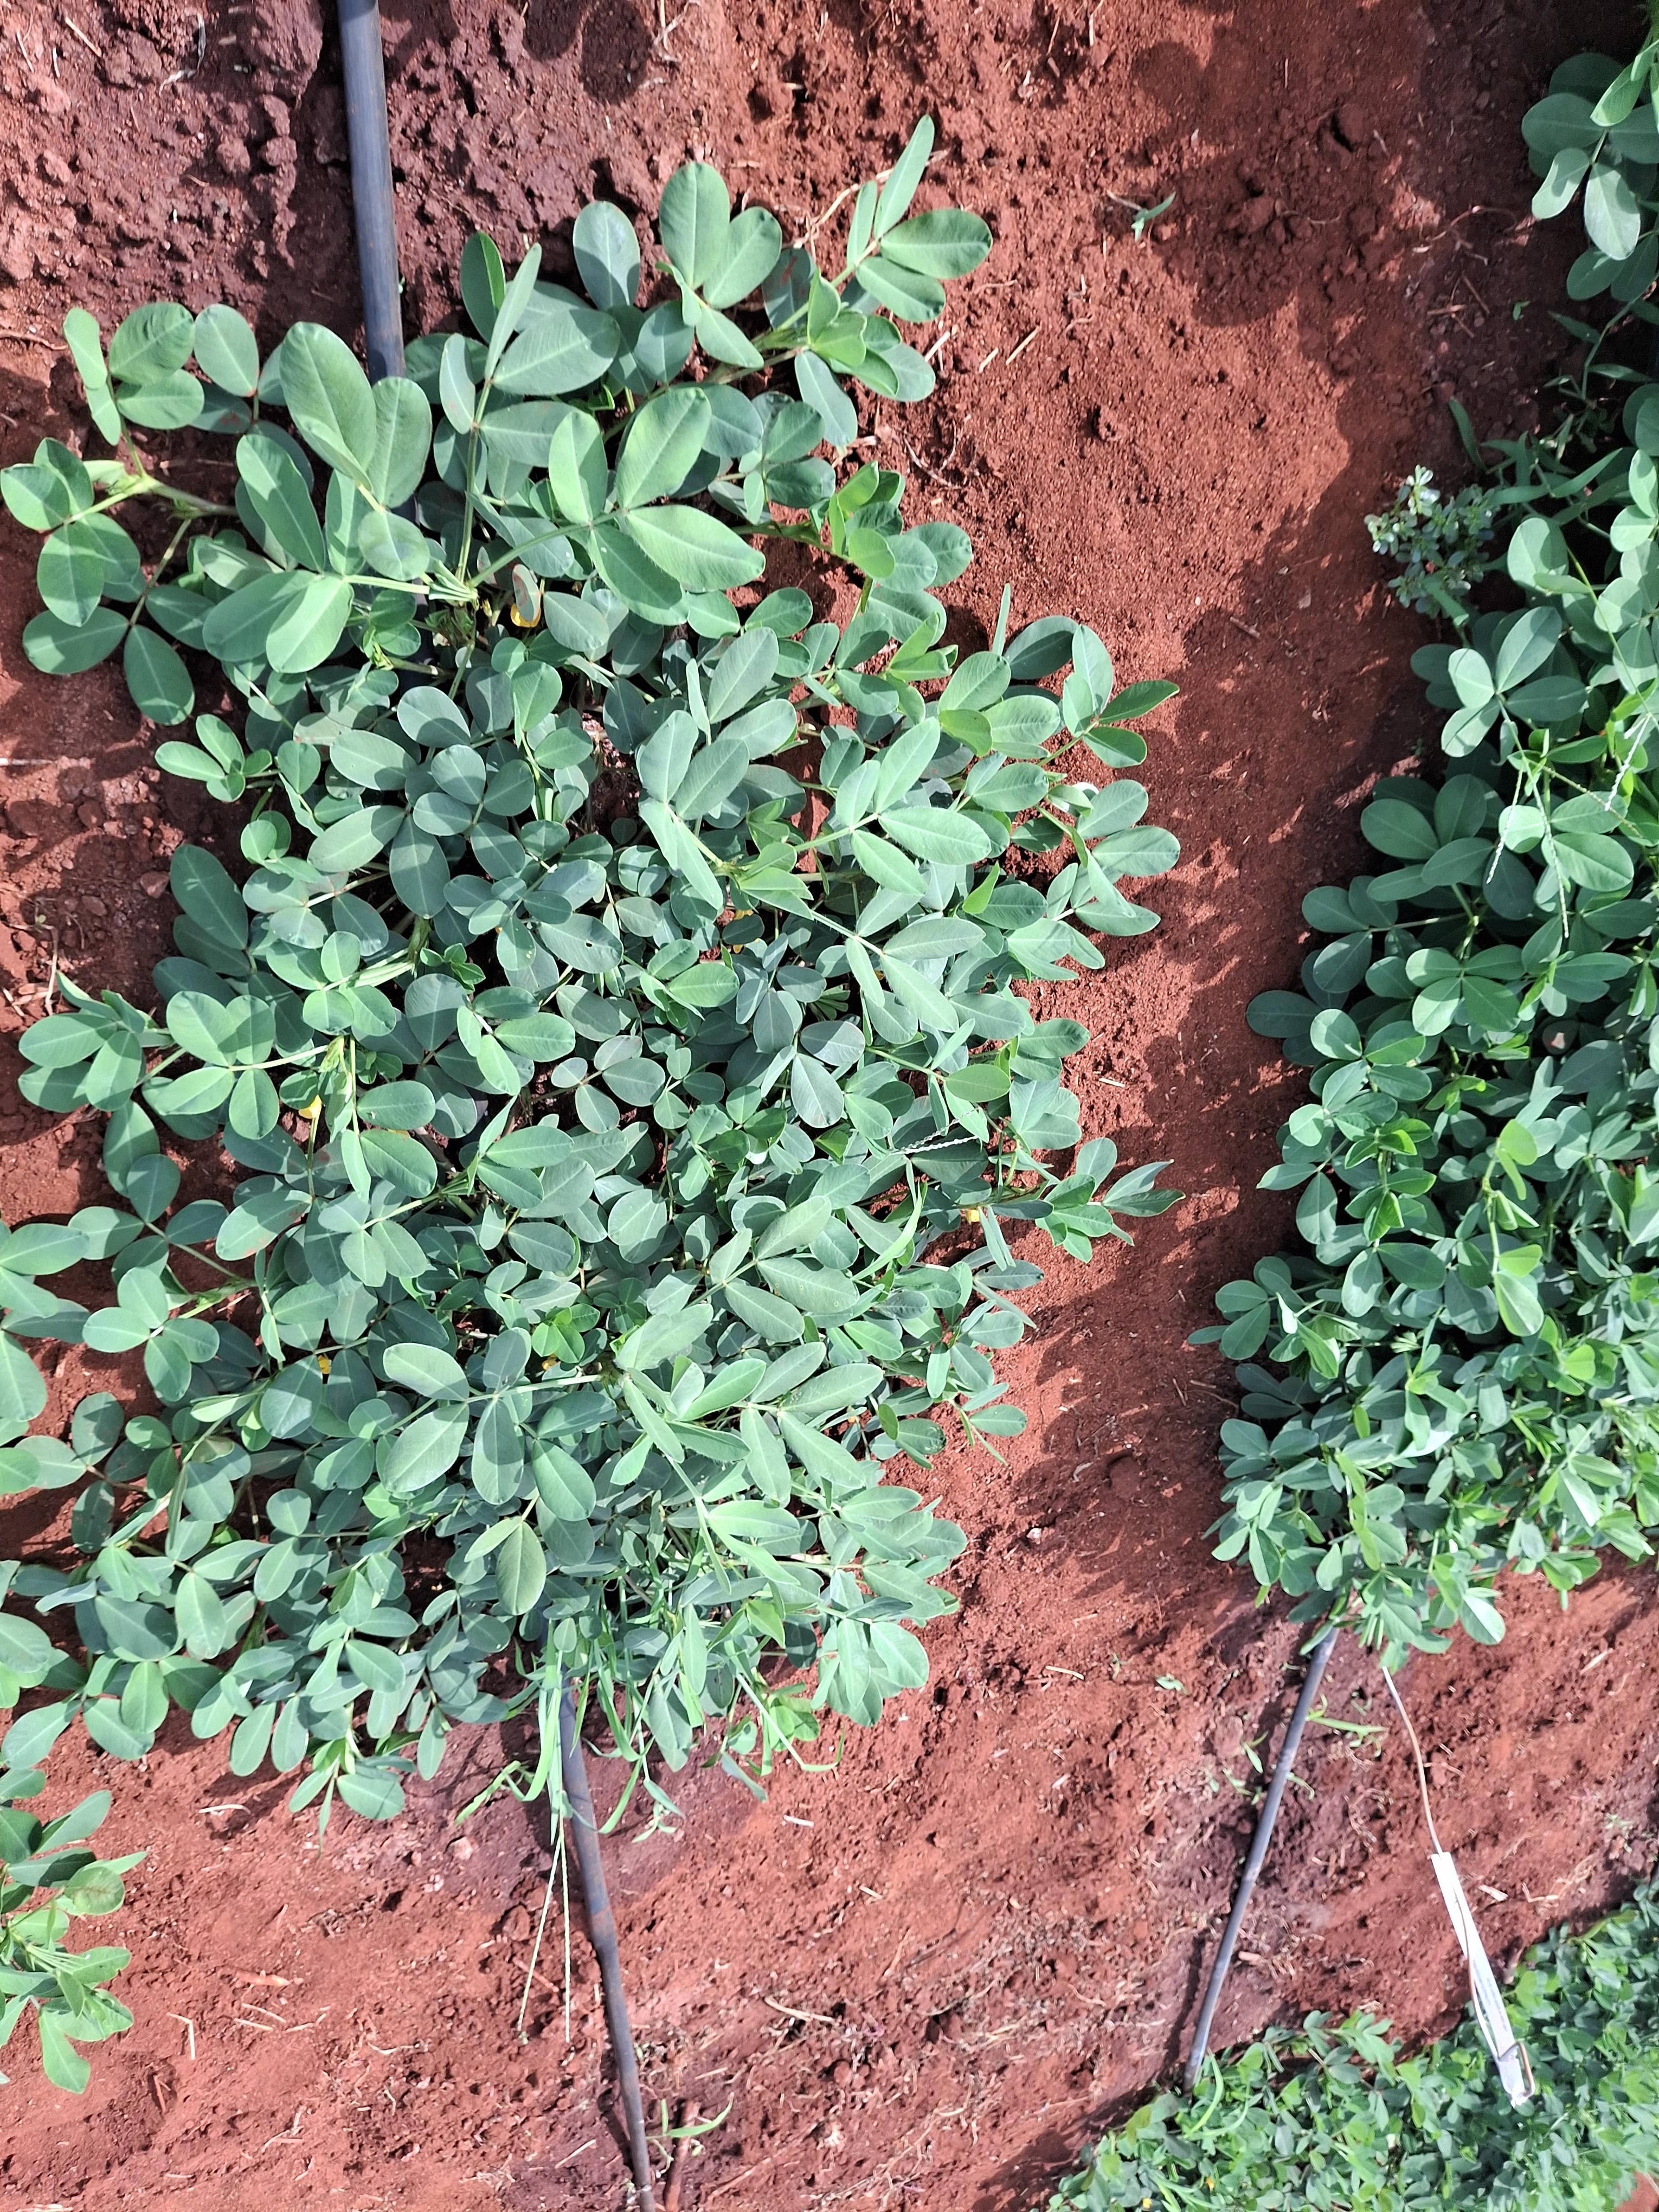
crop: groundnut
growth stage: flowering
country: Kenya
